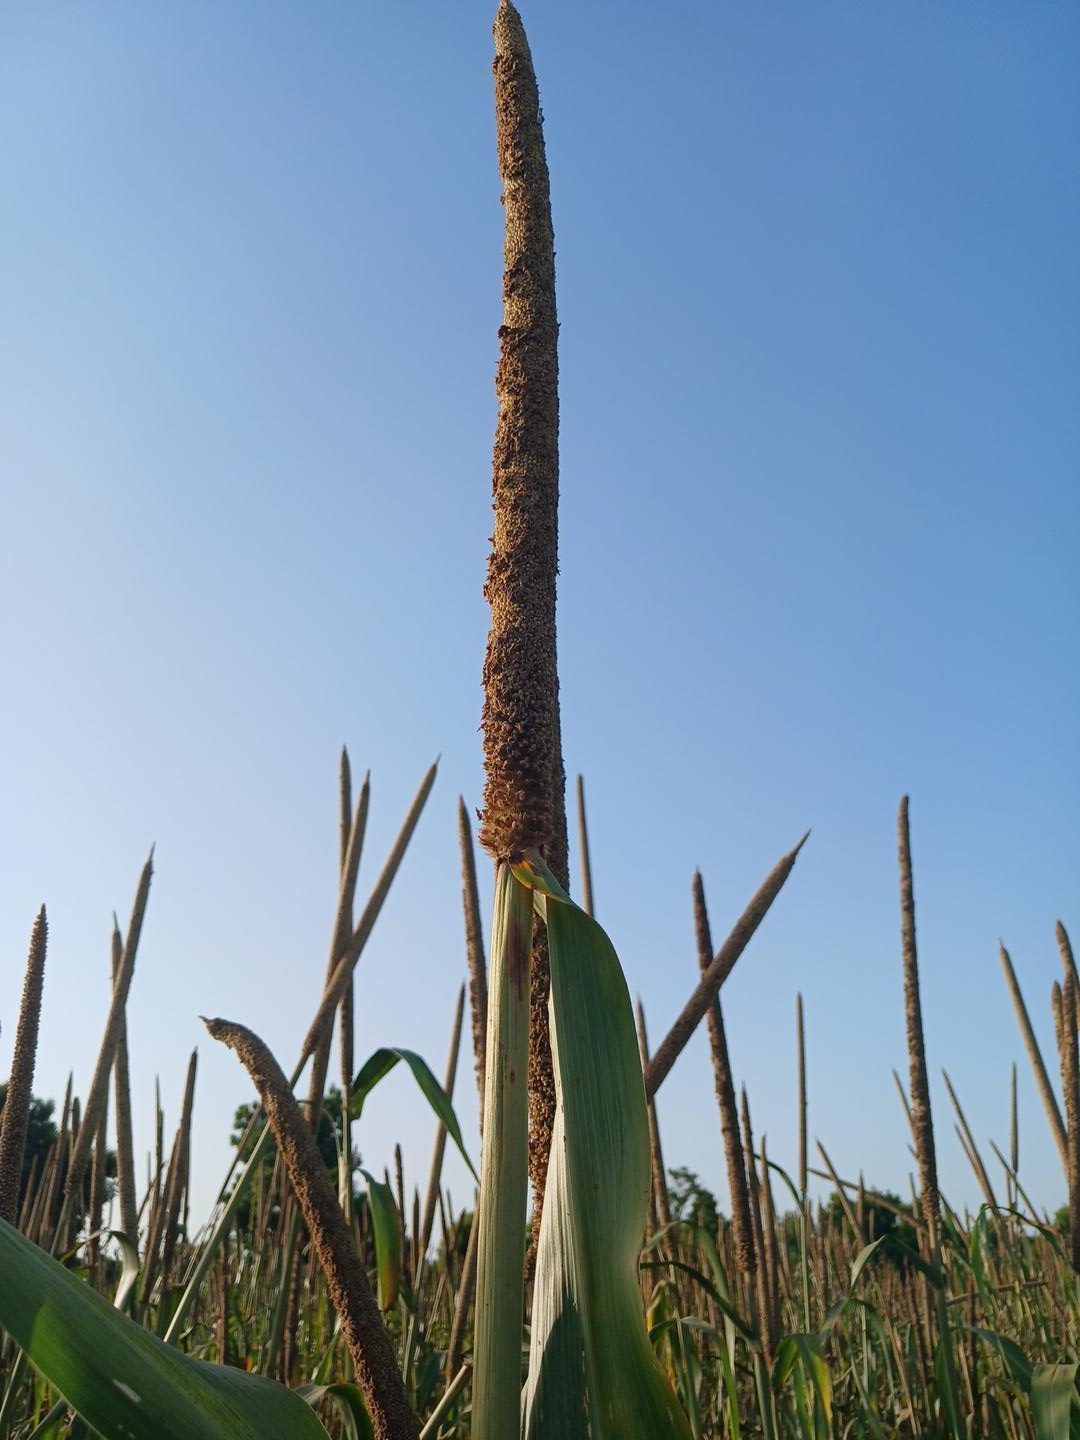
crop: pearl millet
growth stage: maturity
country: Senegal
